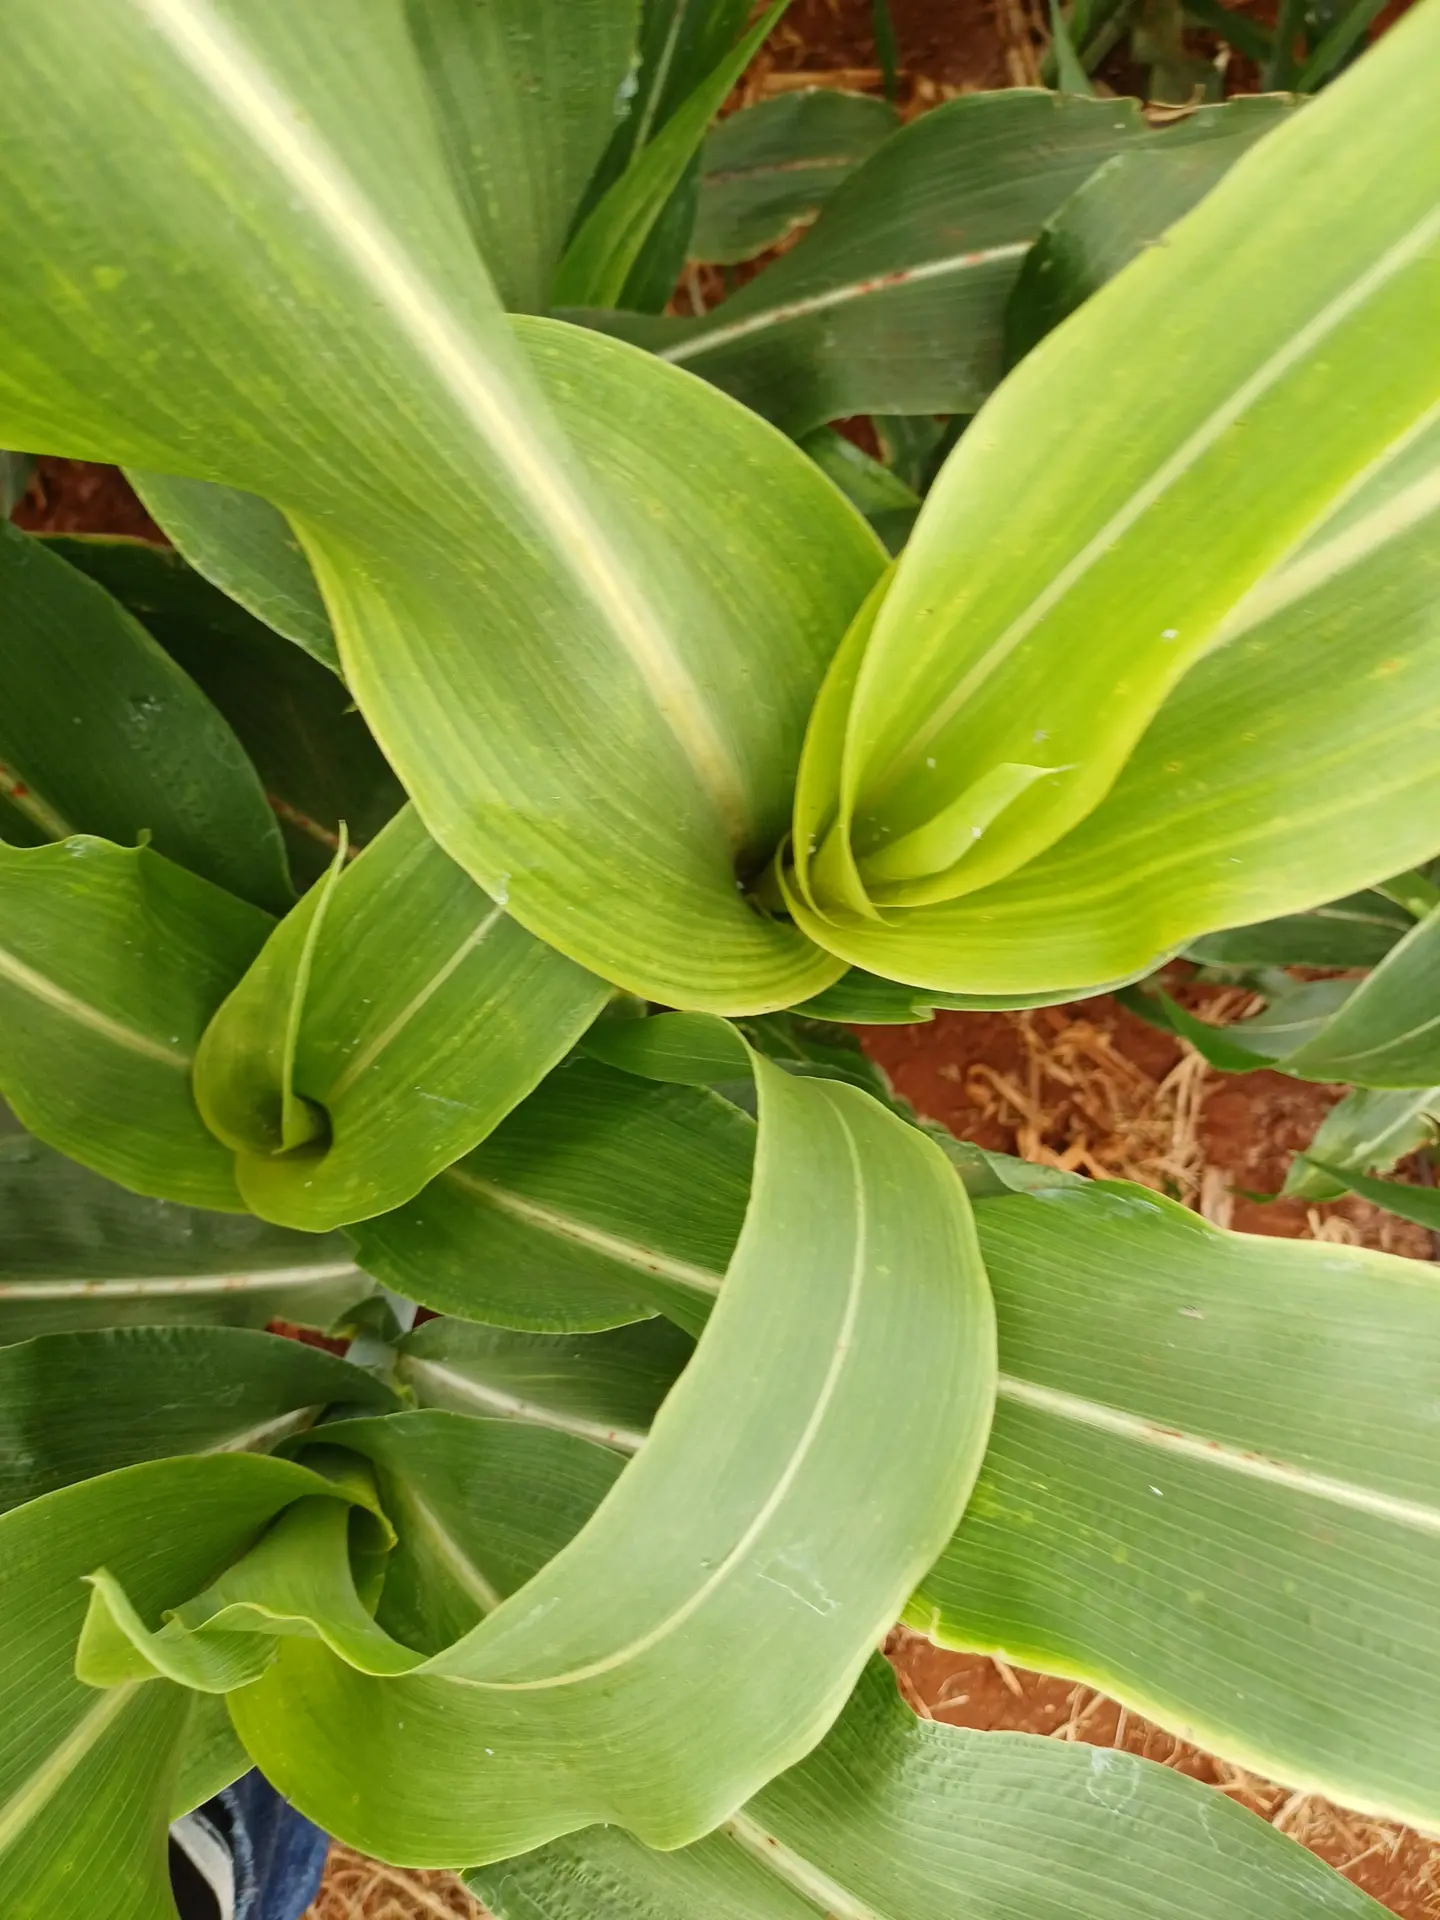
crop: sorghum
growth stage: vegetative
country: Kenya
